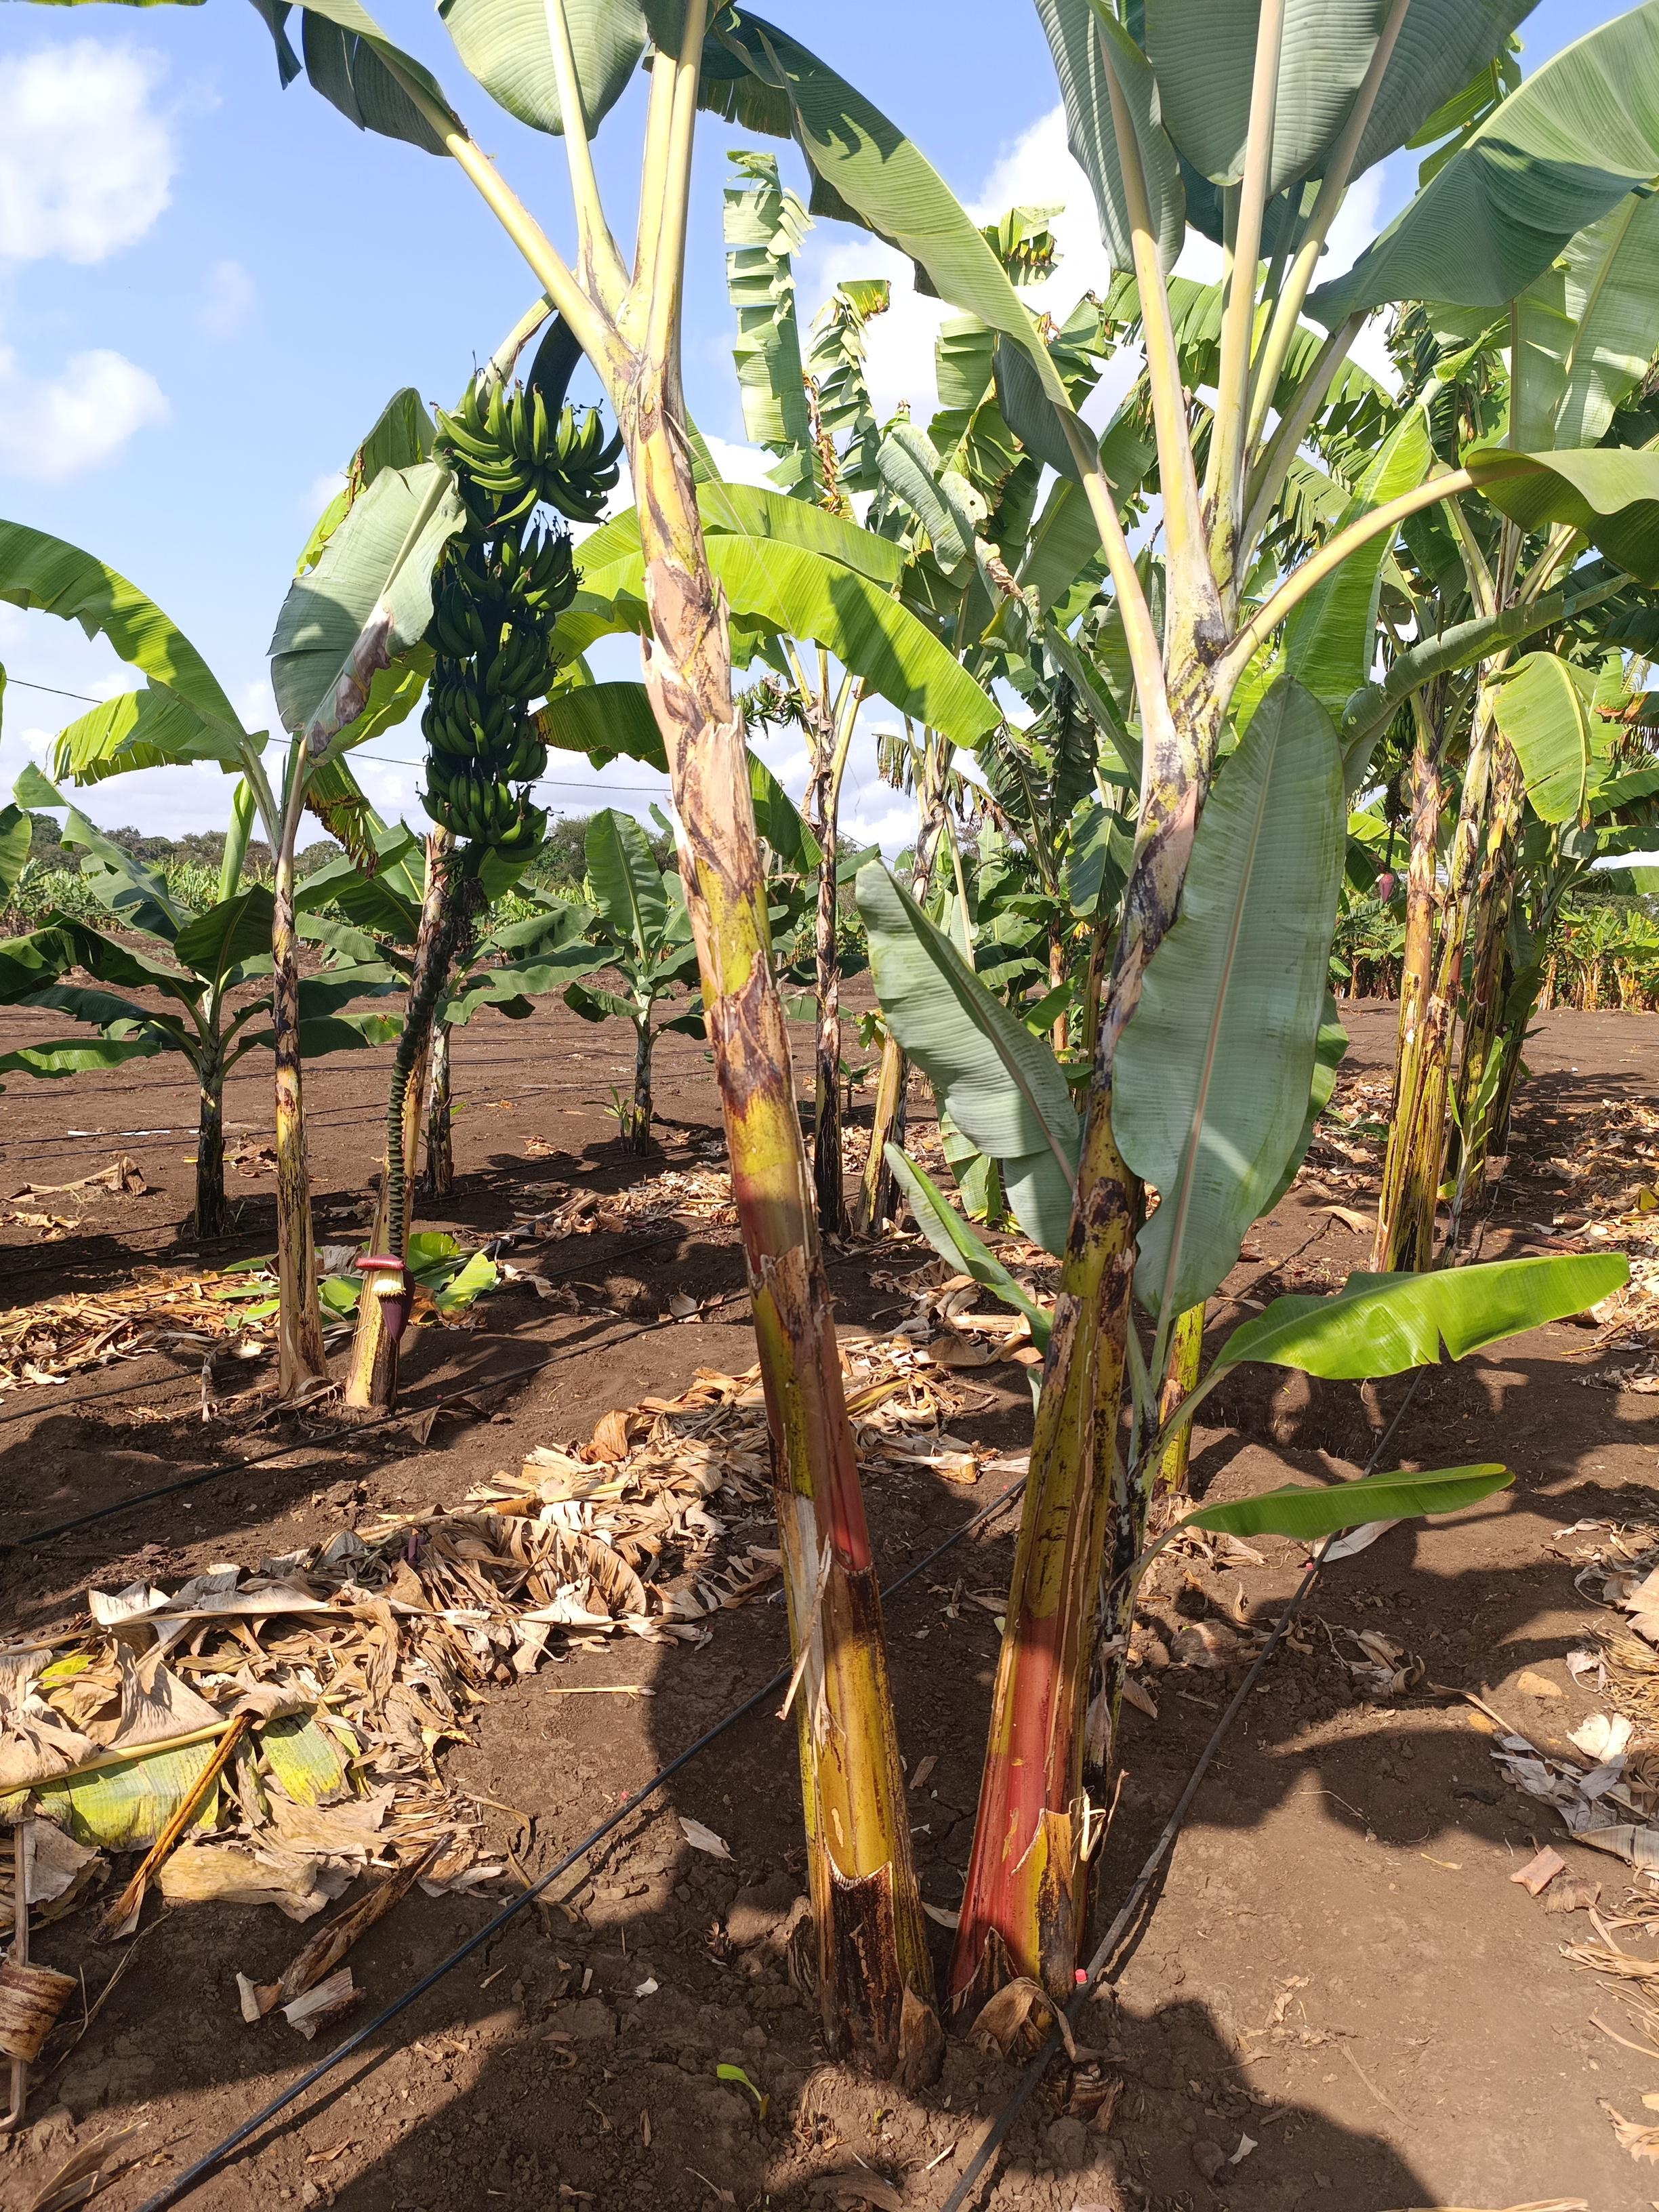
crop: banana
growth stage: development fruit
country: Tanzania
